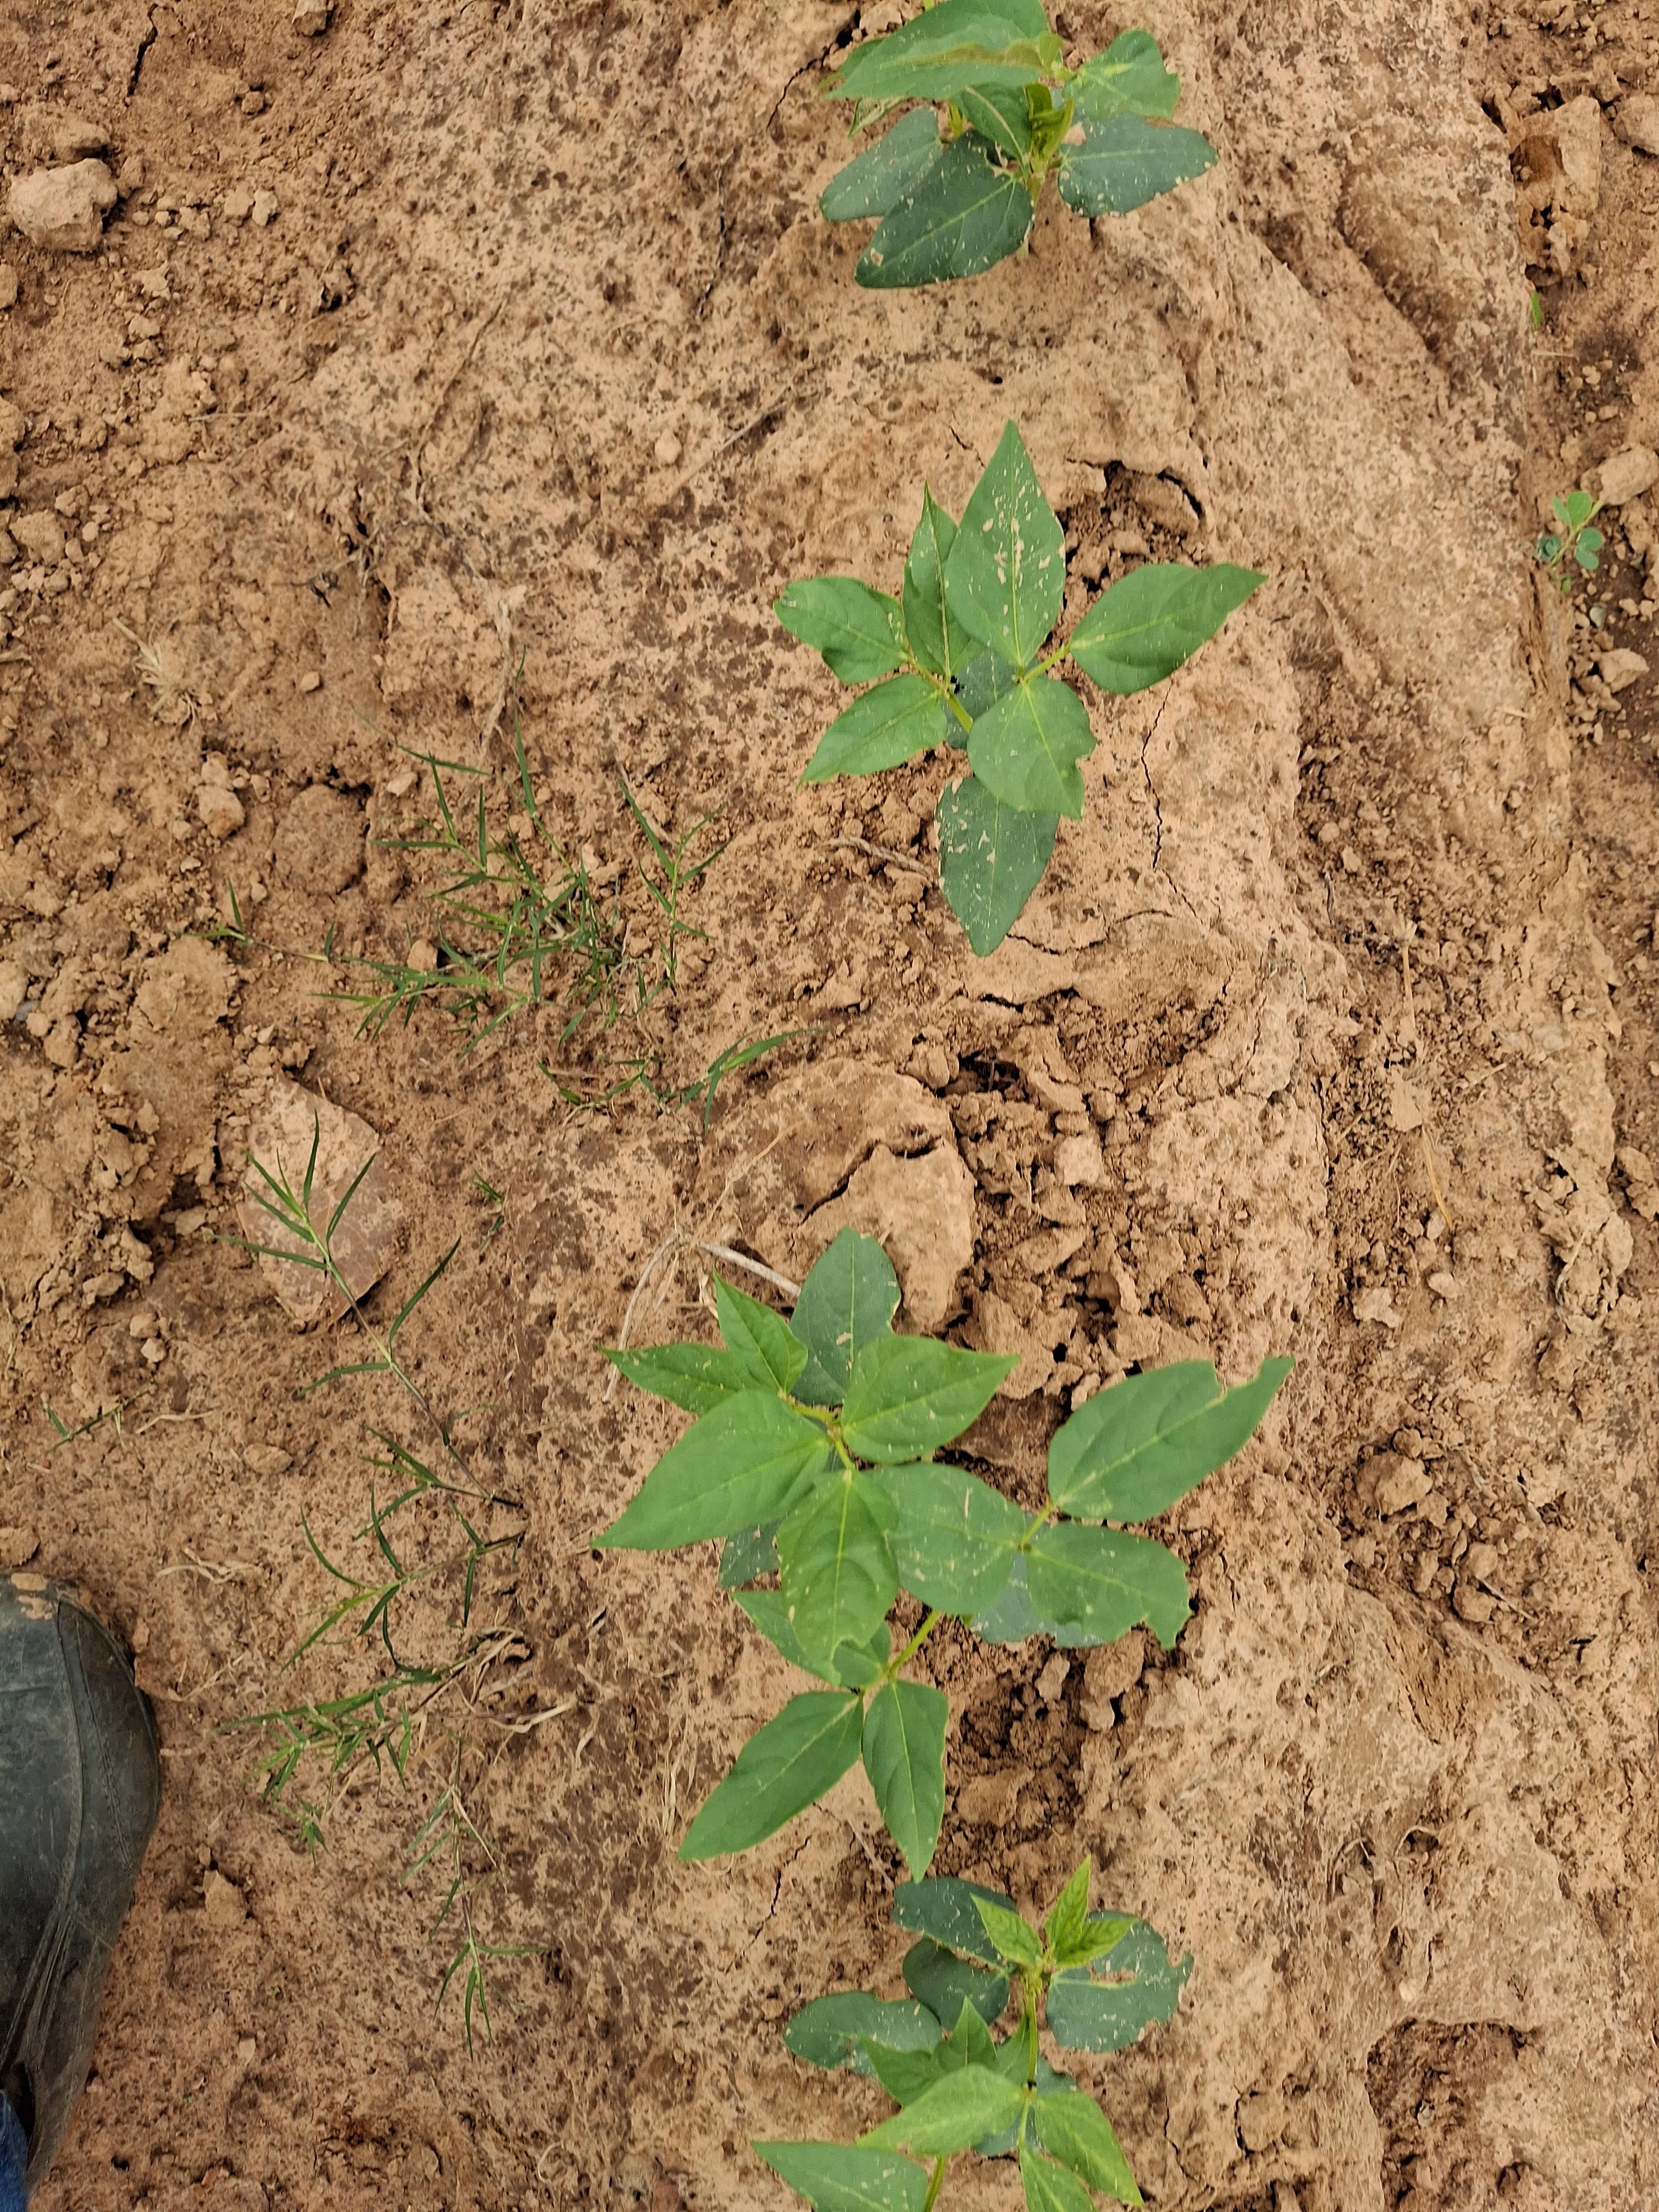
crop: cowpea
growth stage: emergence
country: Nigeria
